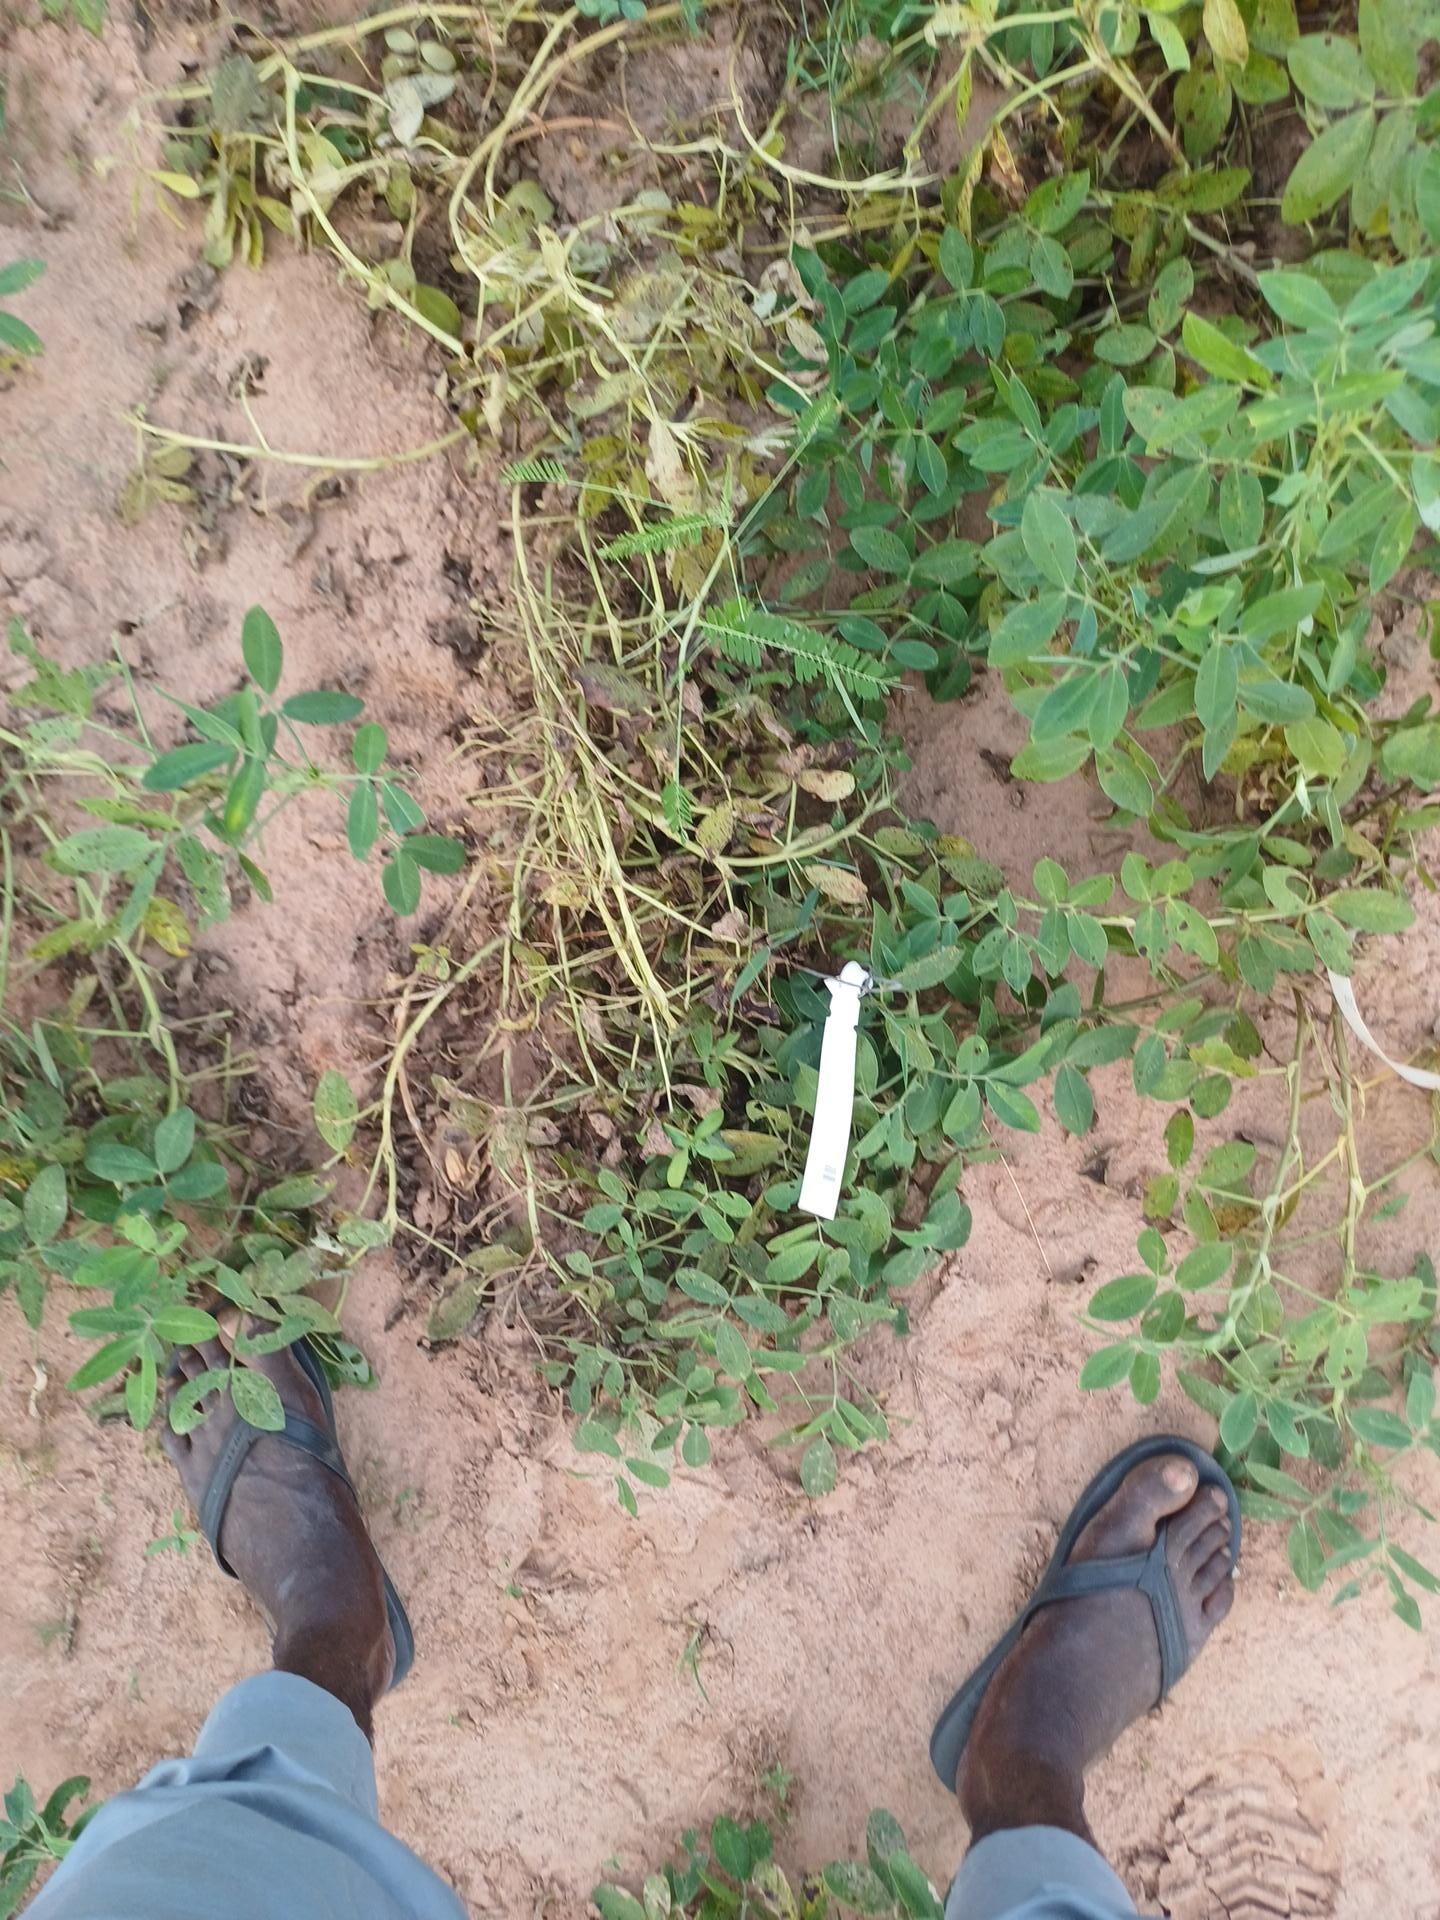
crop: groundnut
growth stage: flowering
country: Senegal
